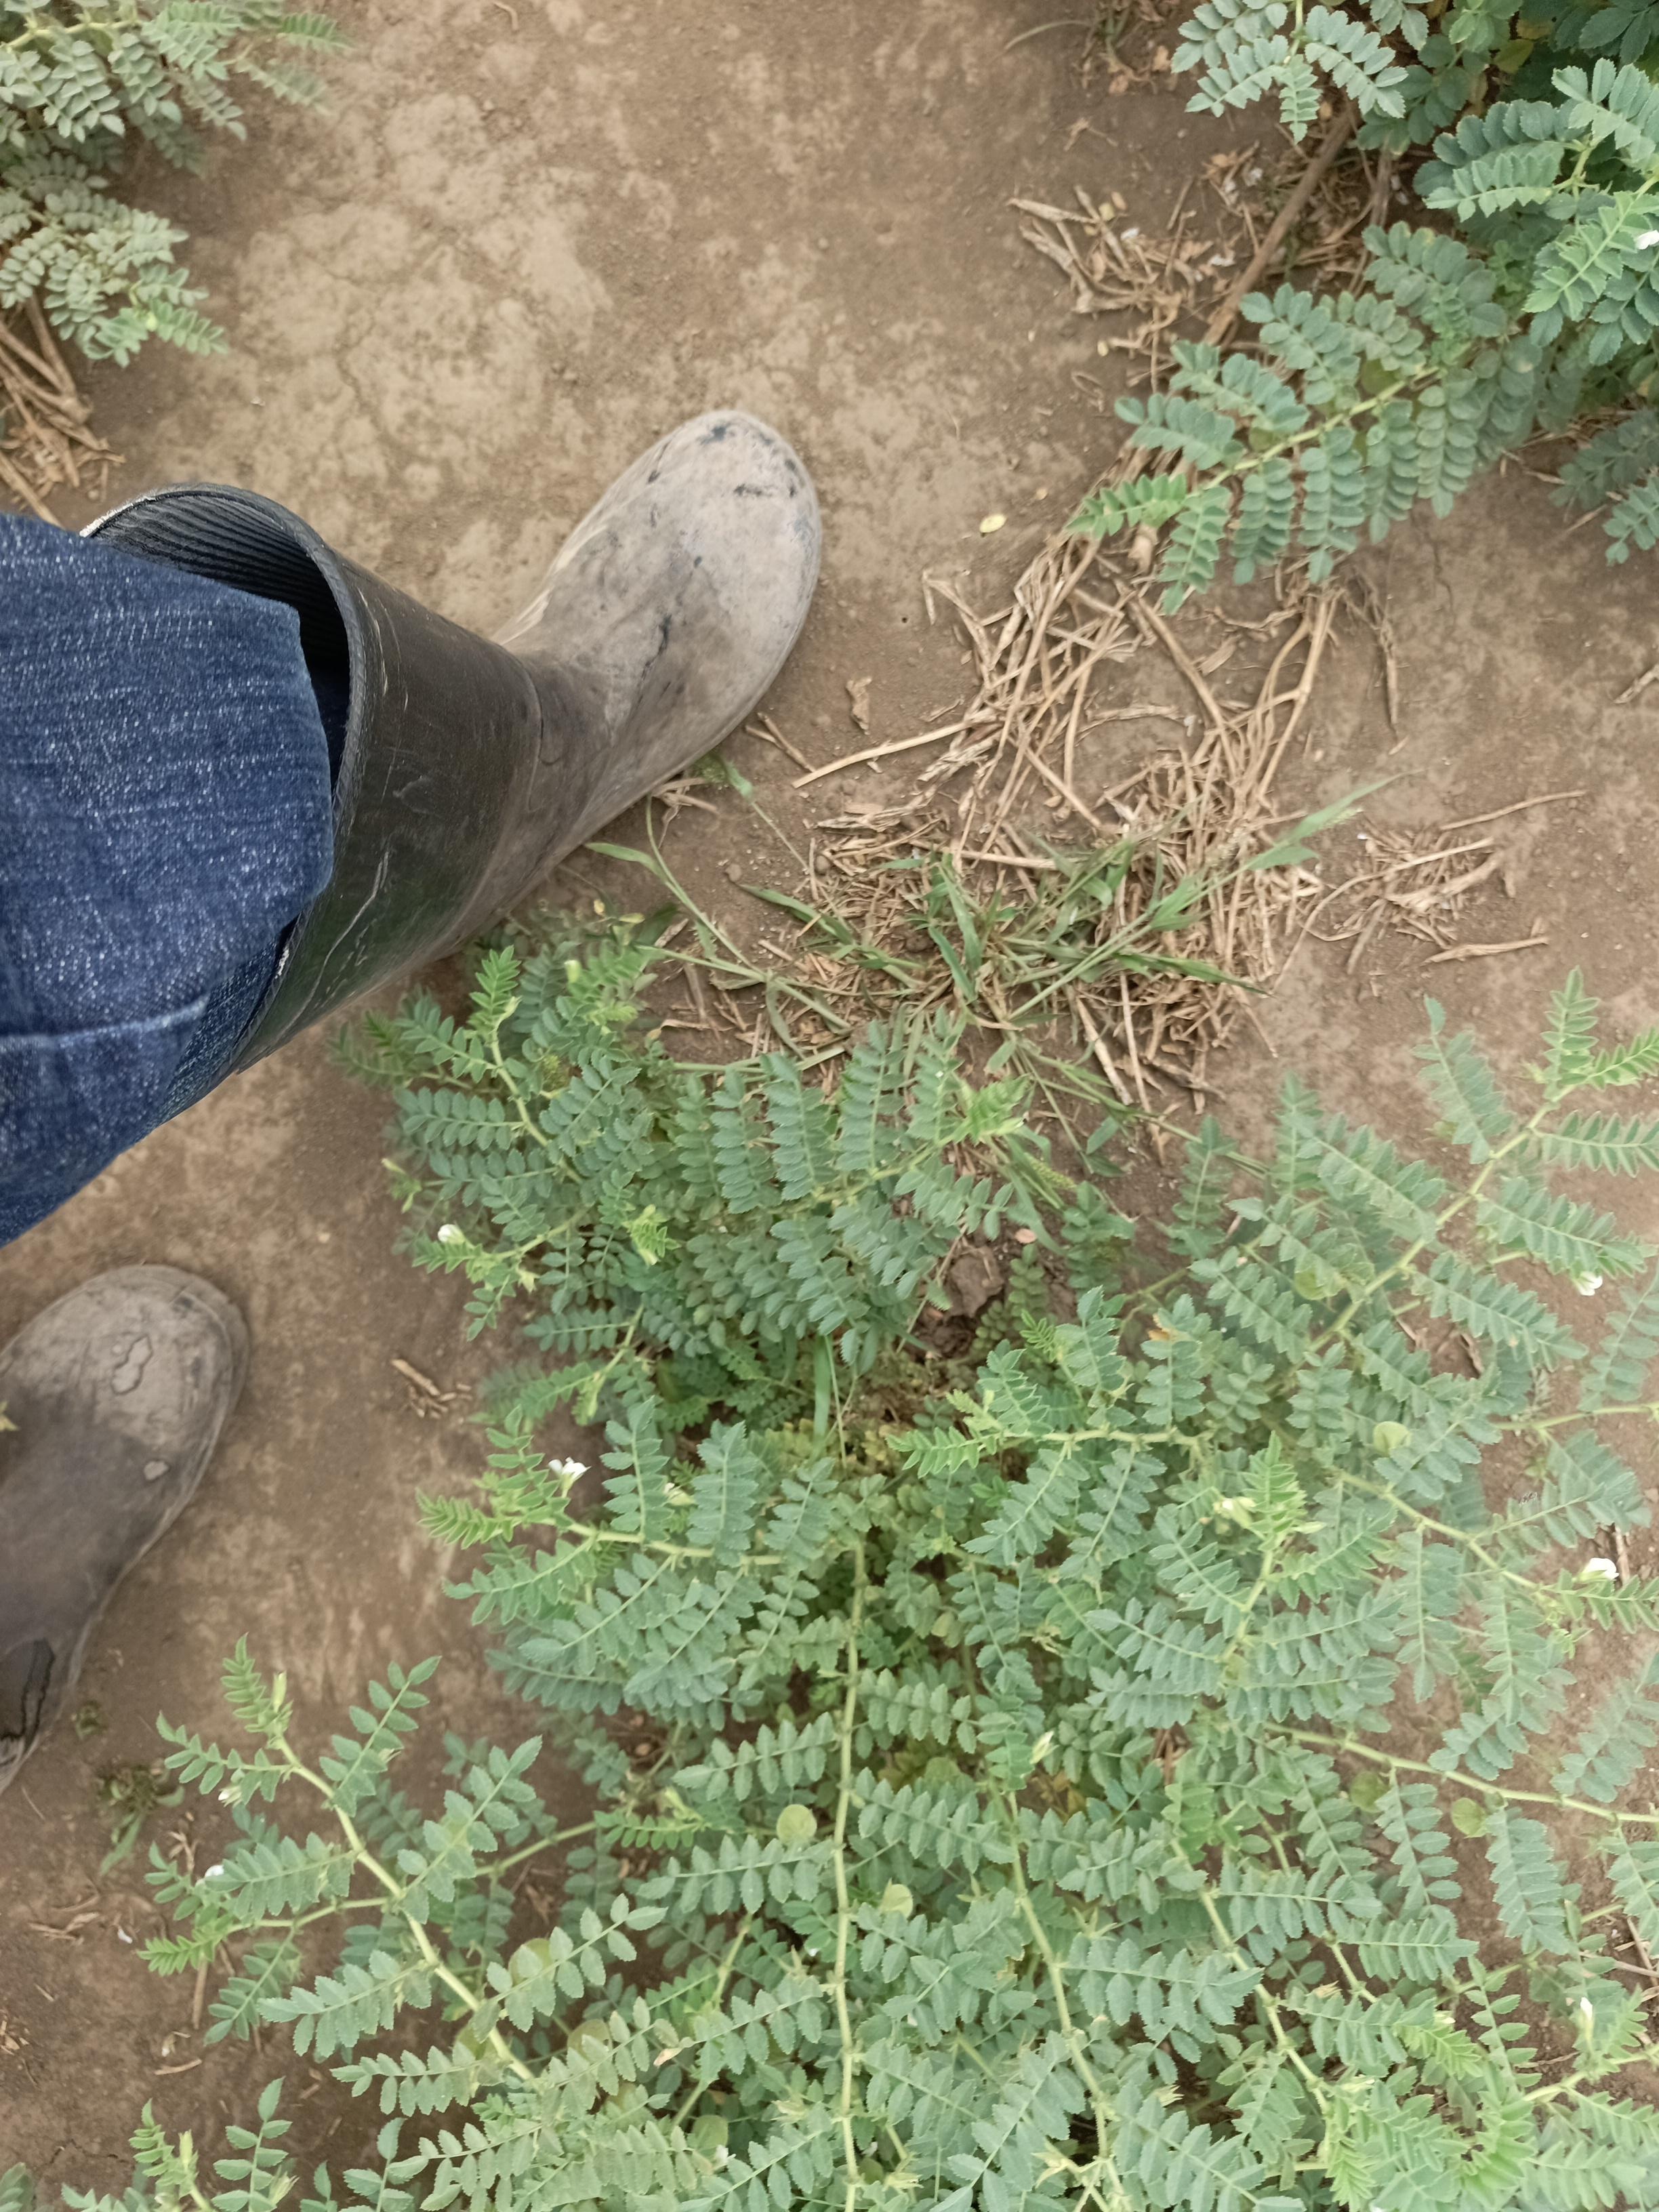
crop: chickpea
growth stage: development pod
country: Tanzania
